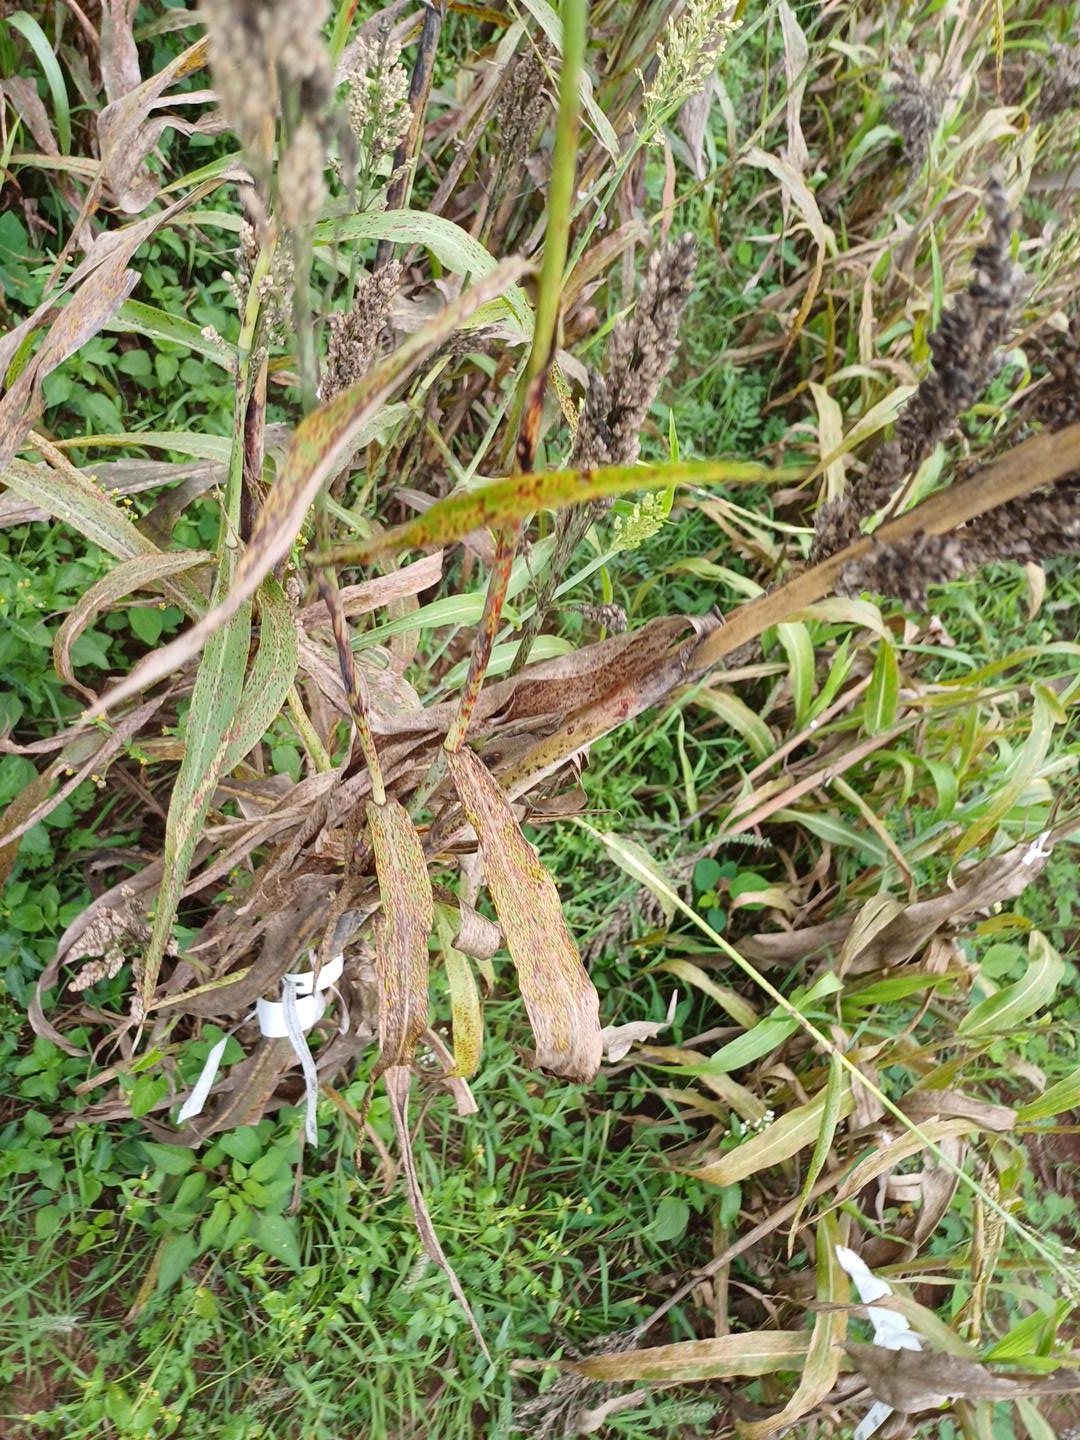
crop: sorghum
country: Kenya
